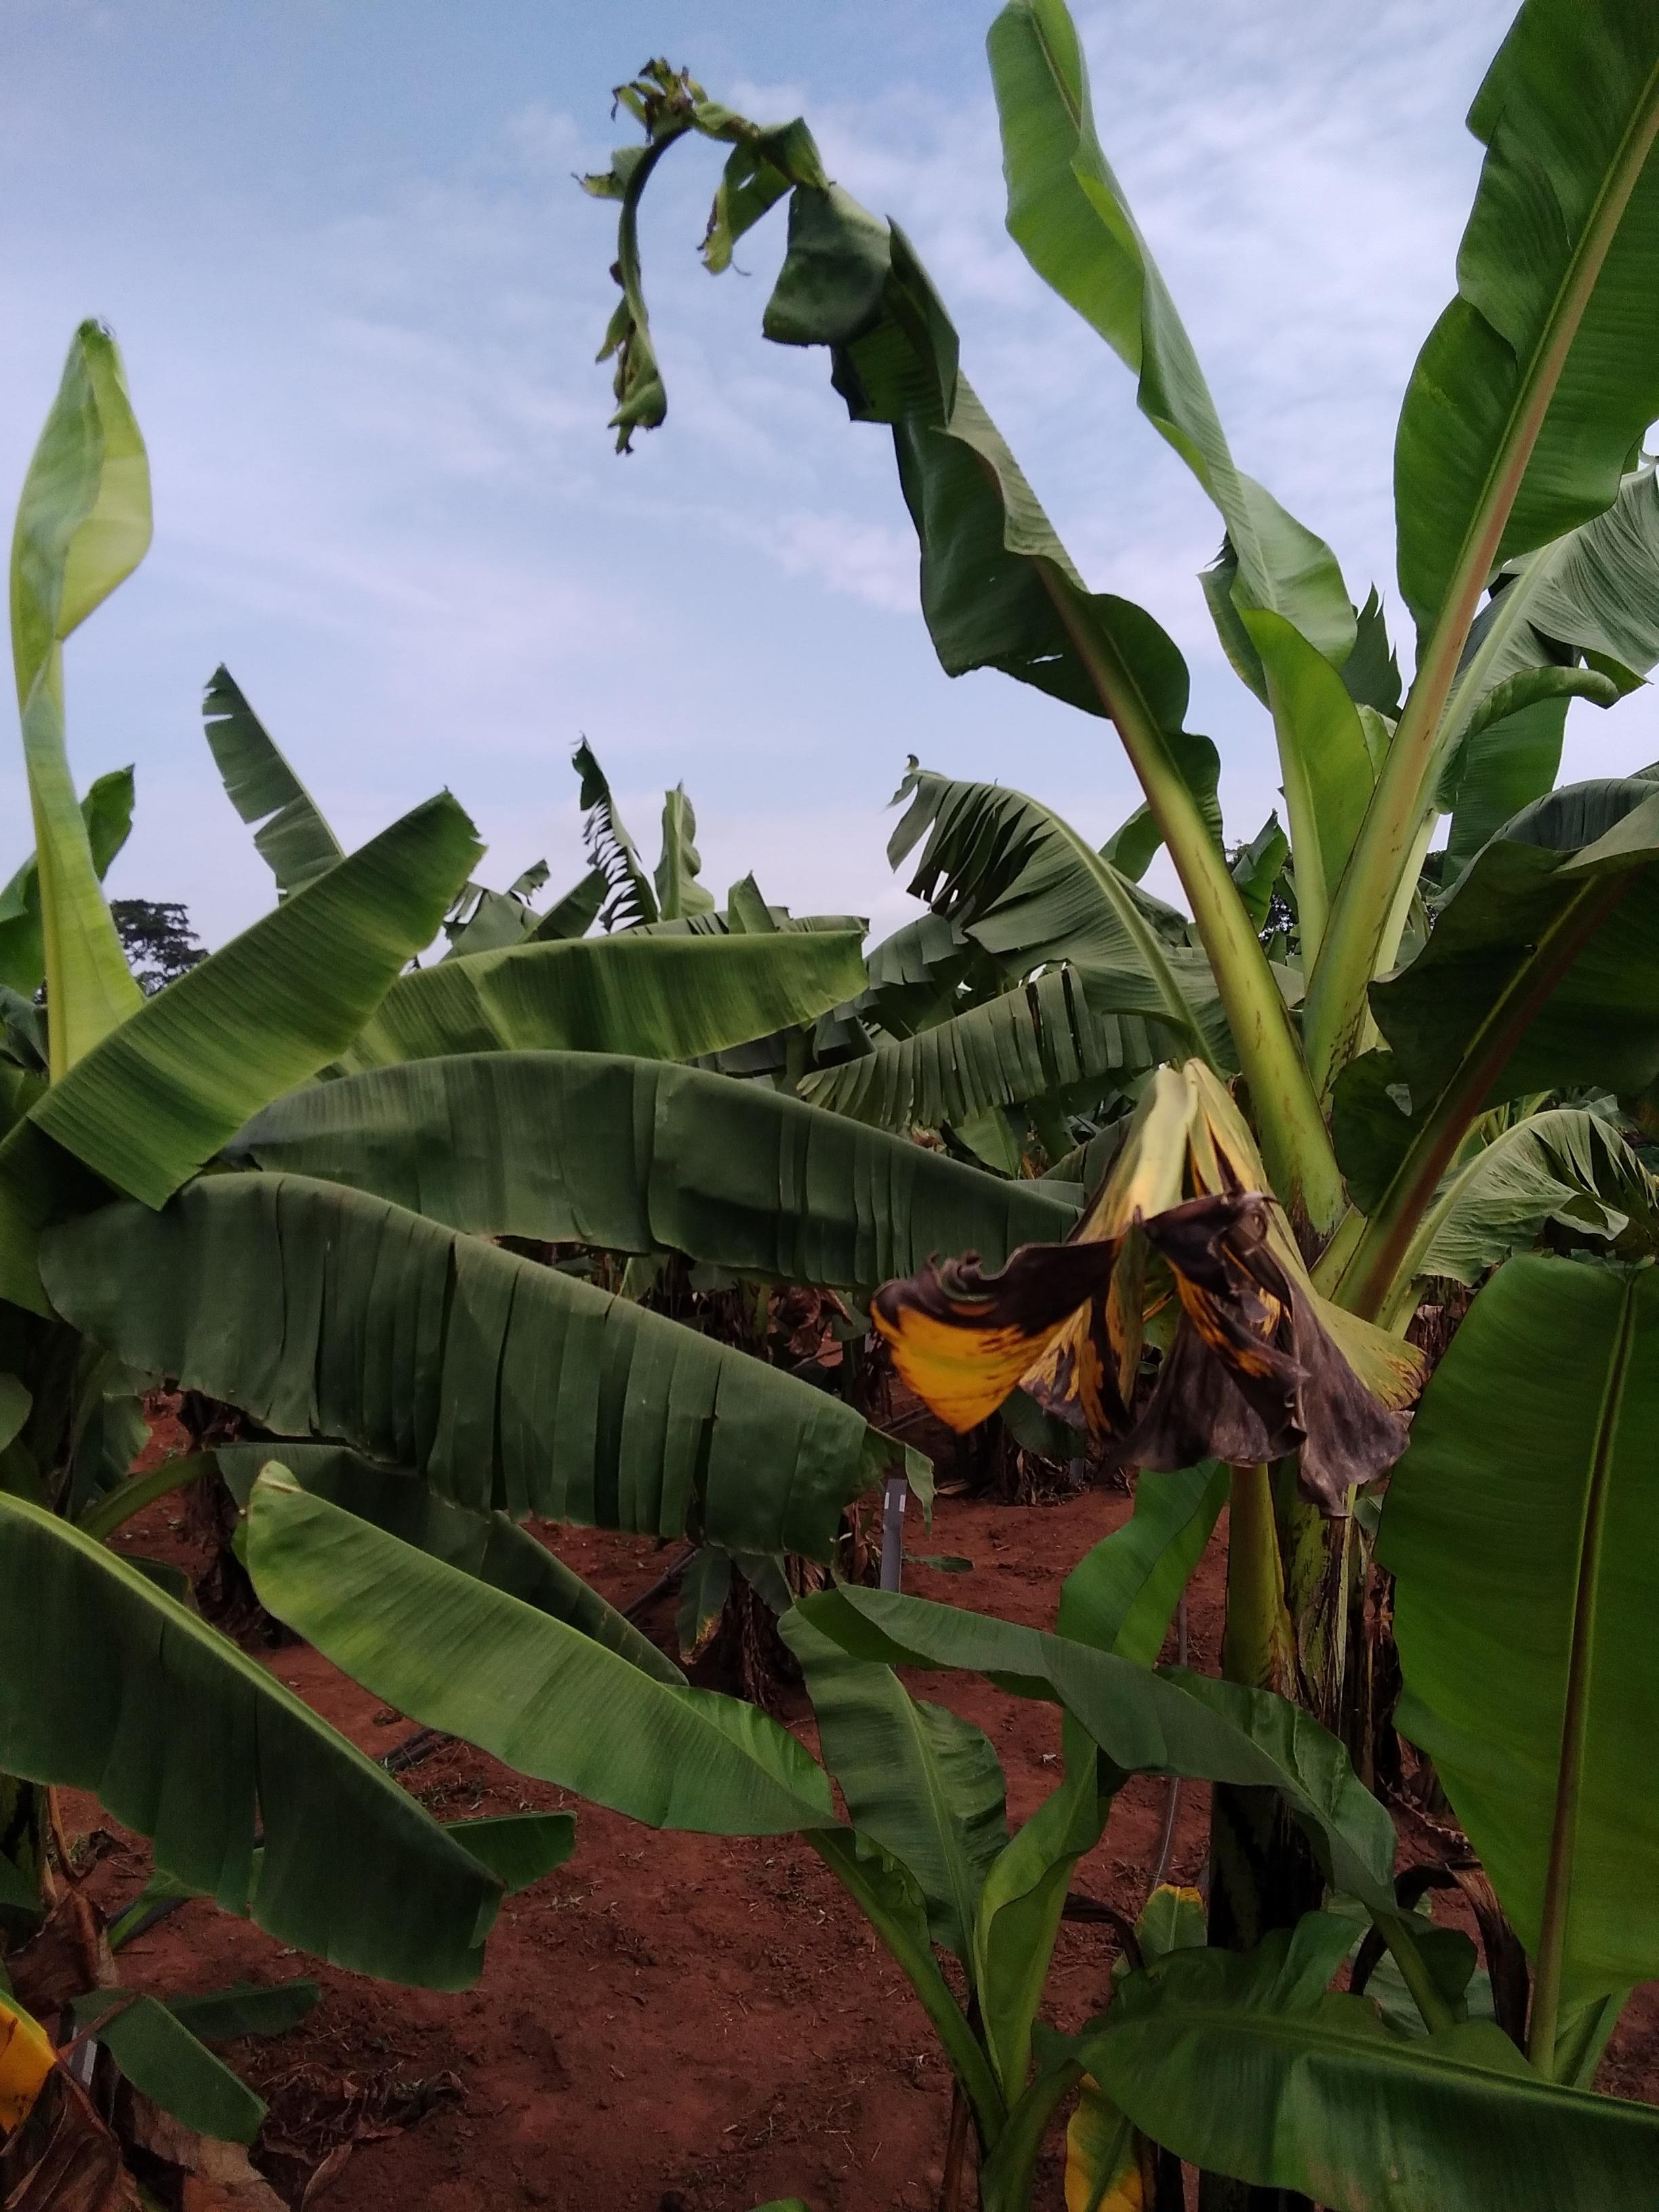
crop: banana
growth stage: vegetative
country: Uganda
